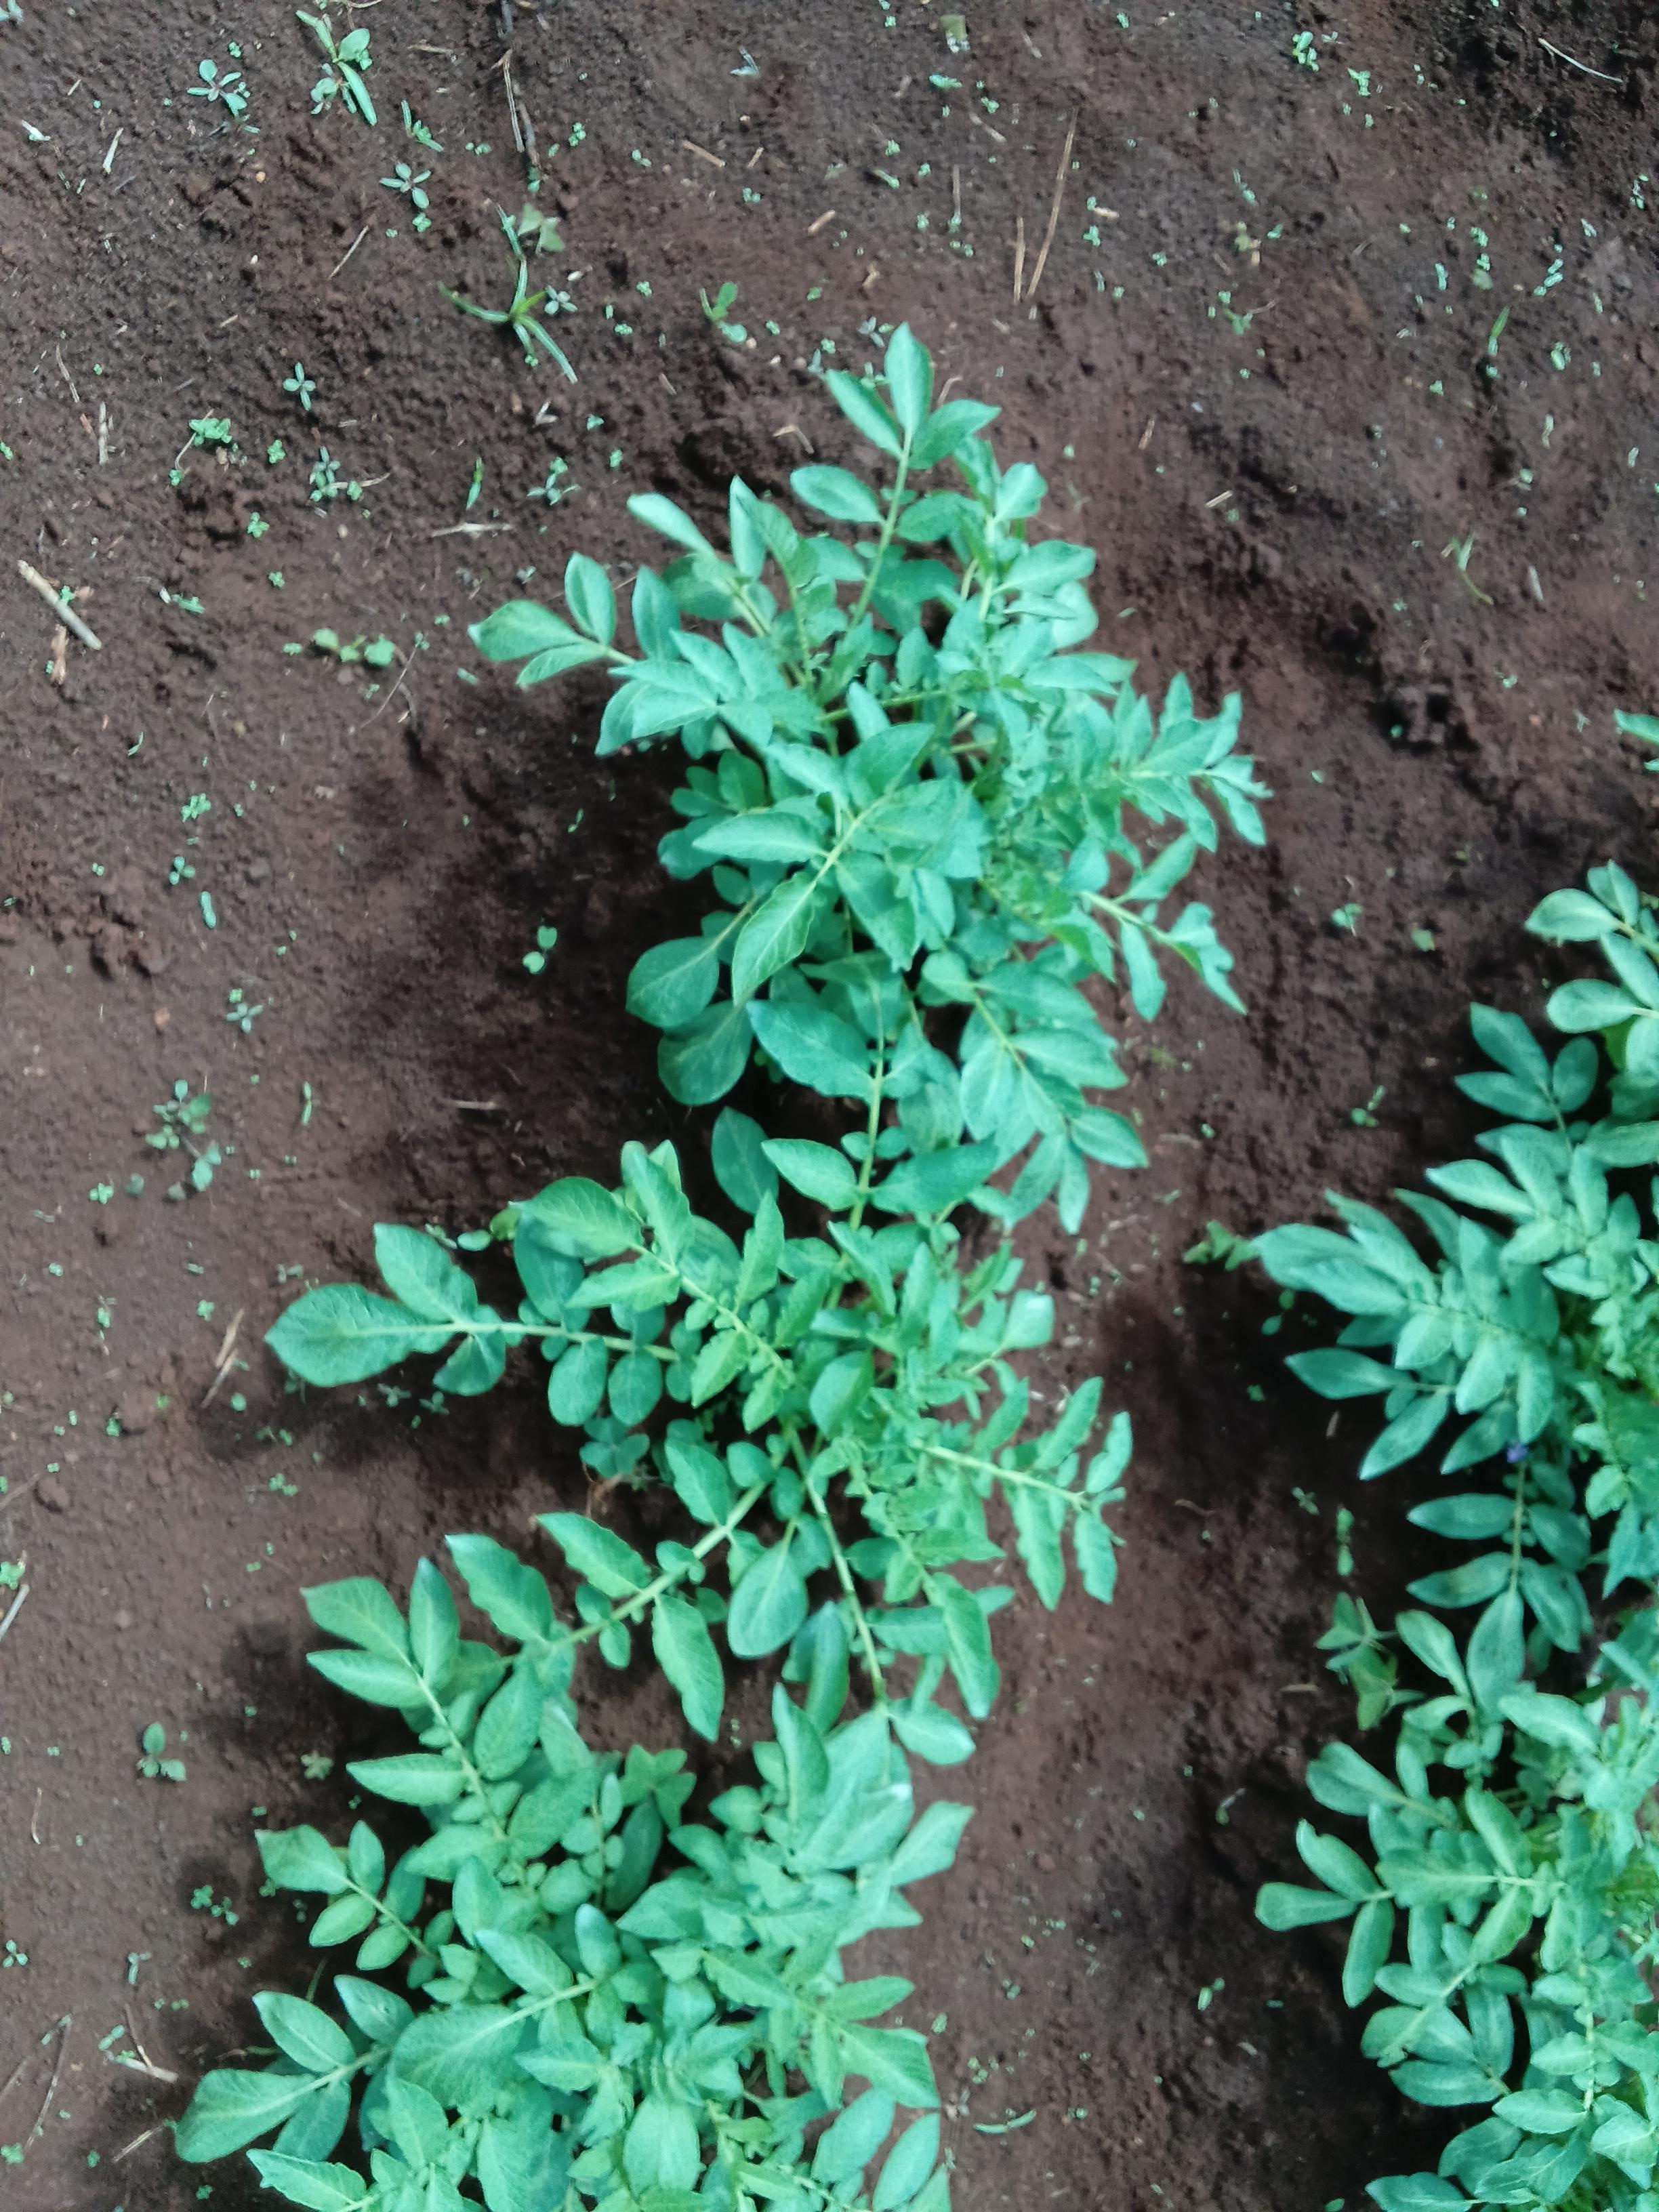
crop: potato
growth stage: vegetative
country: Kenya
